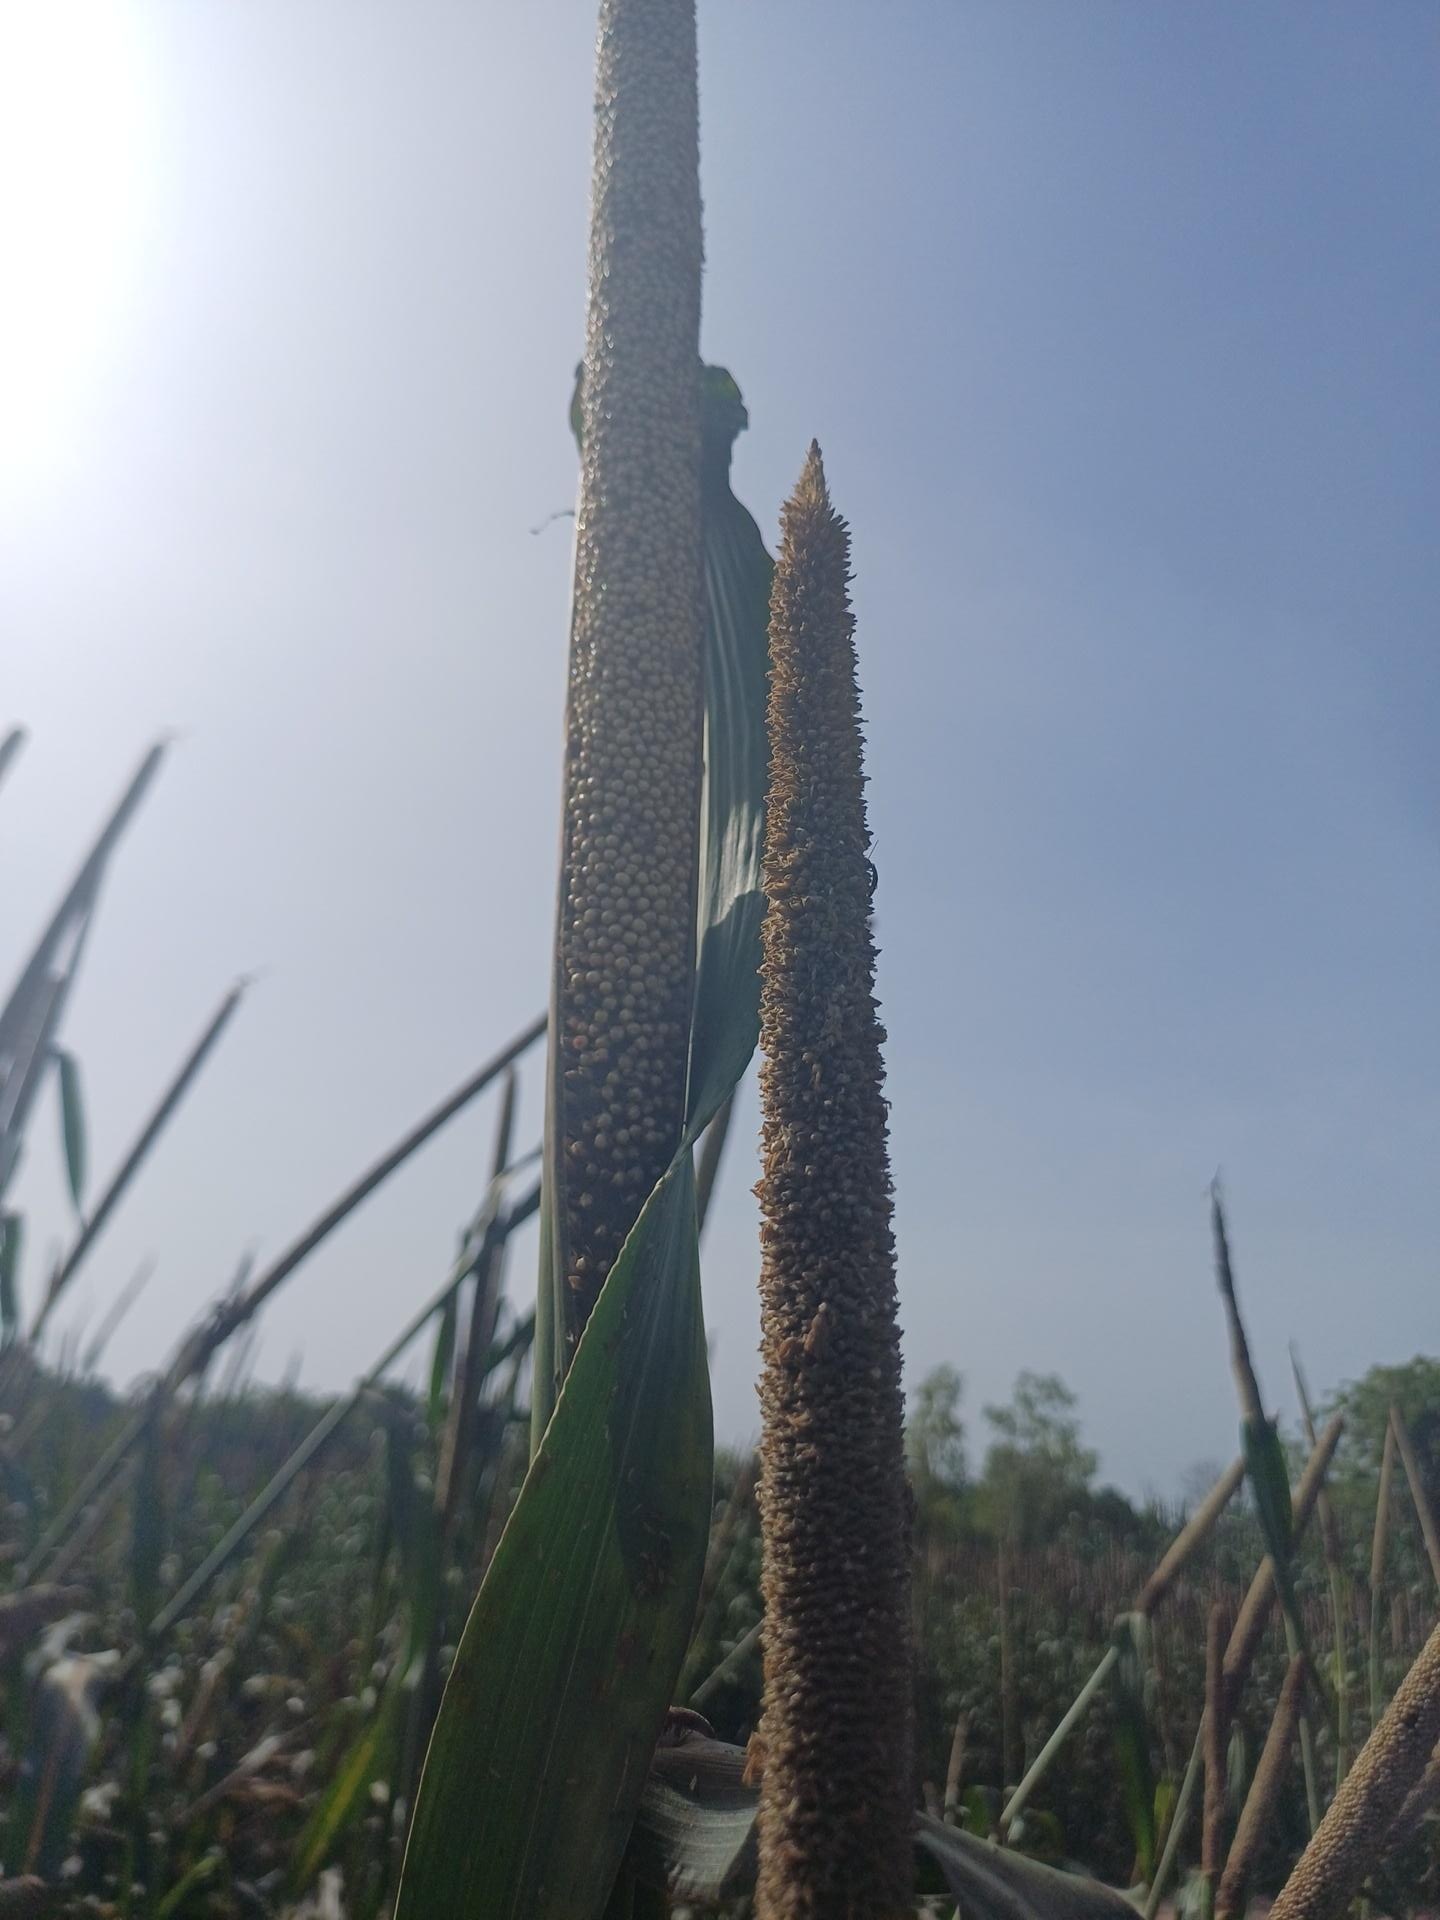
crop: pearl millet
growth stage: filling grain
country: Senegal
